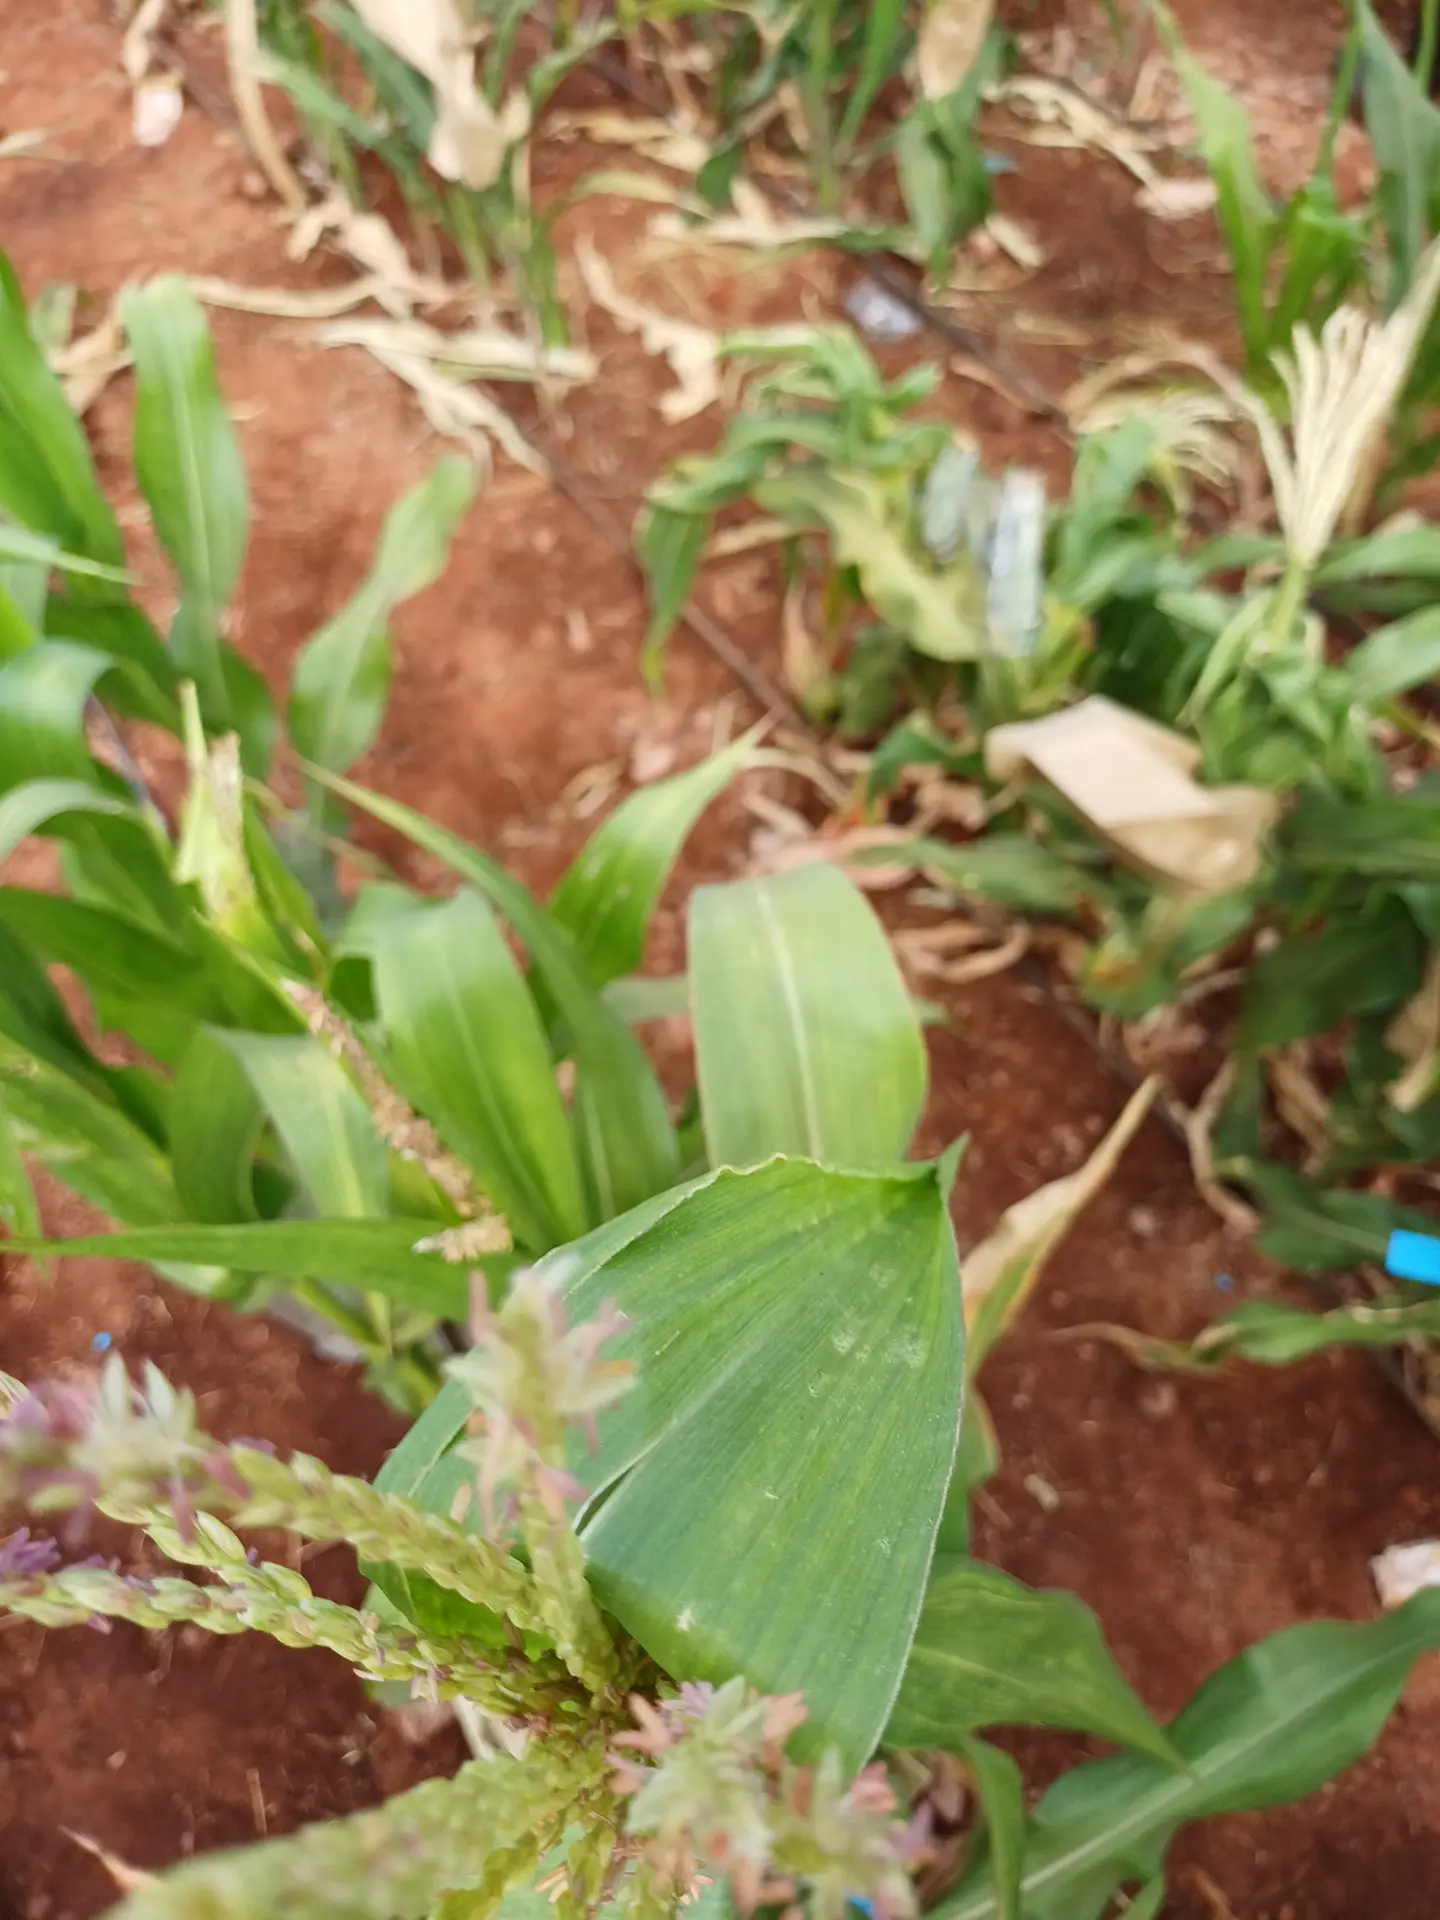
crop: maize
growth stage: flowering
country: Kenya
